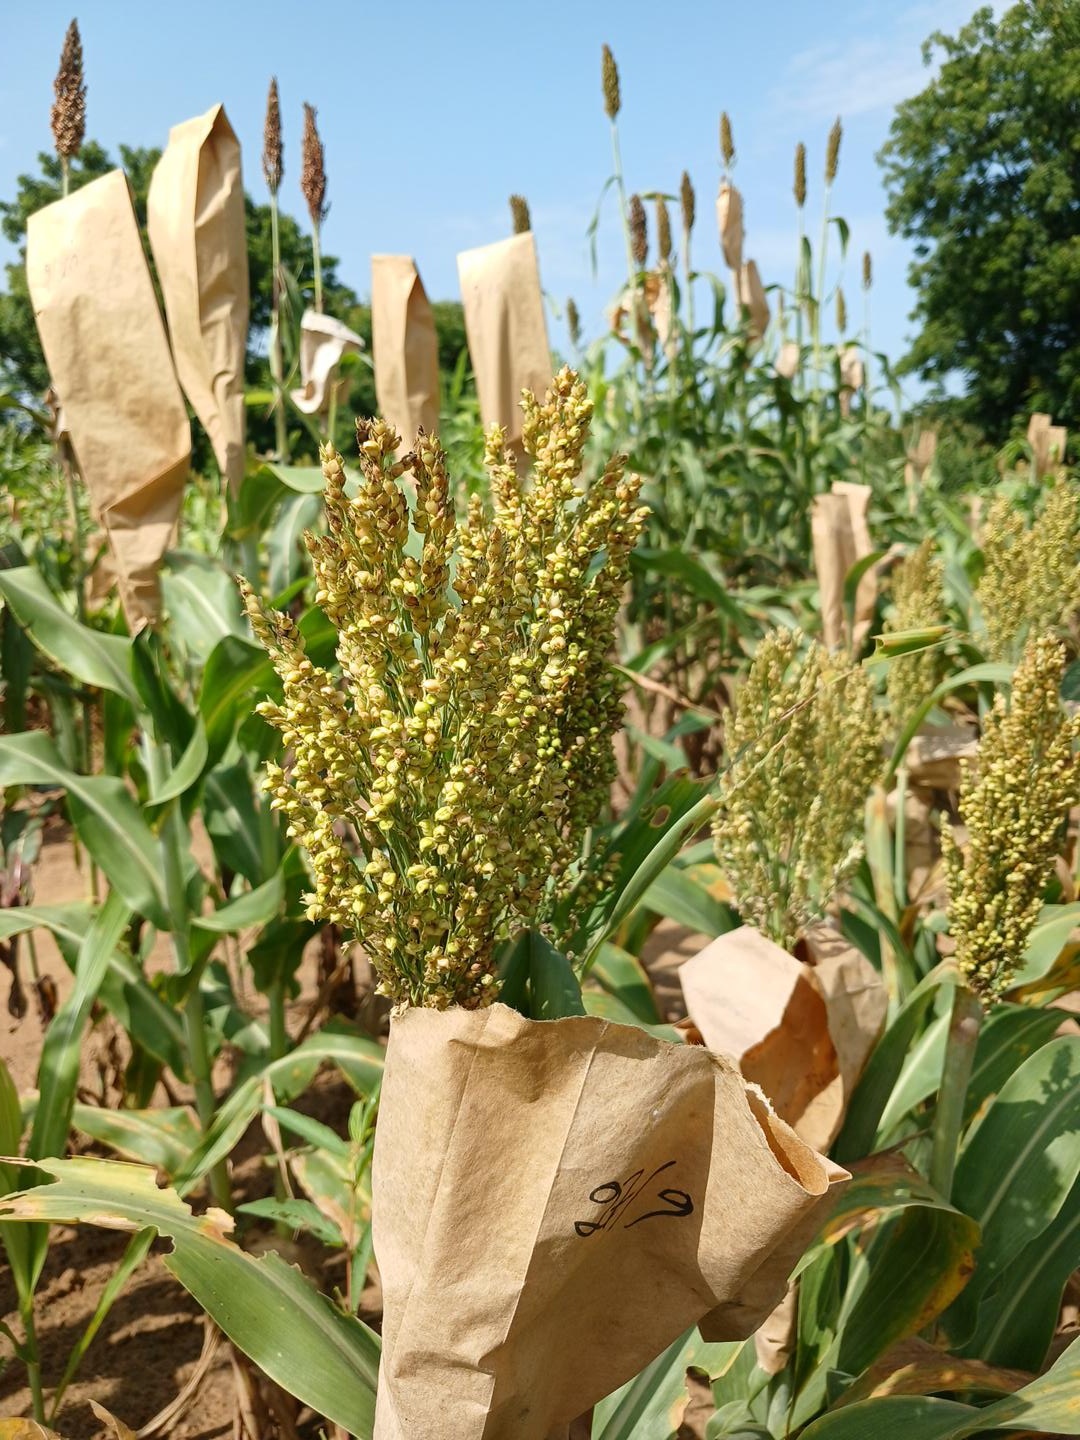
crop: sorghum
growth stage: filling grain
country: Senegal
